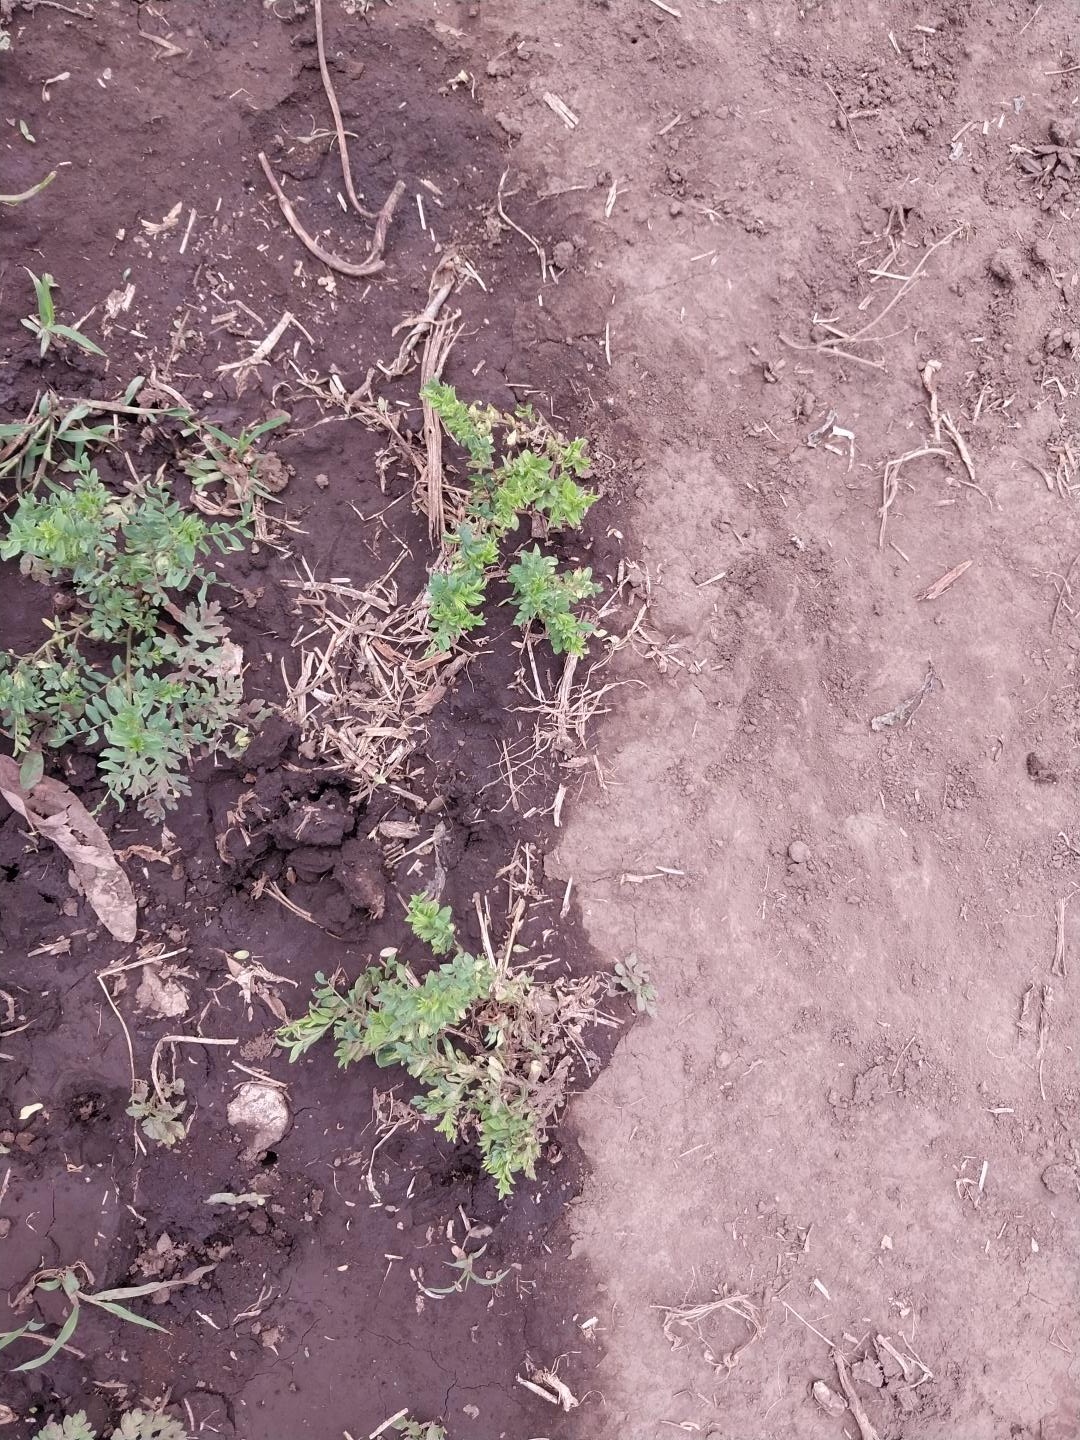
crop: lentil
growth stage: vegetative
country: Tanzania
